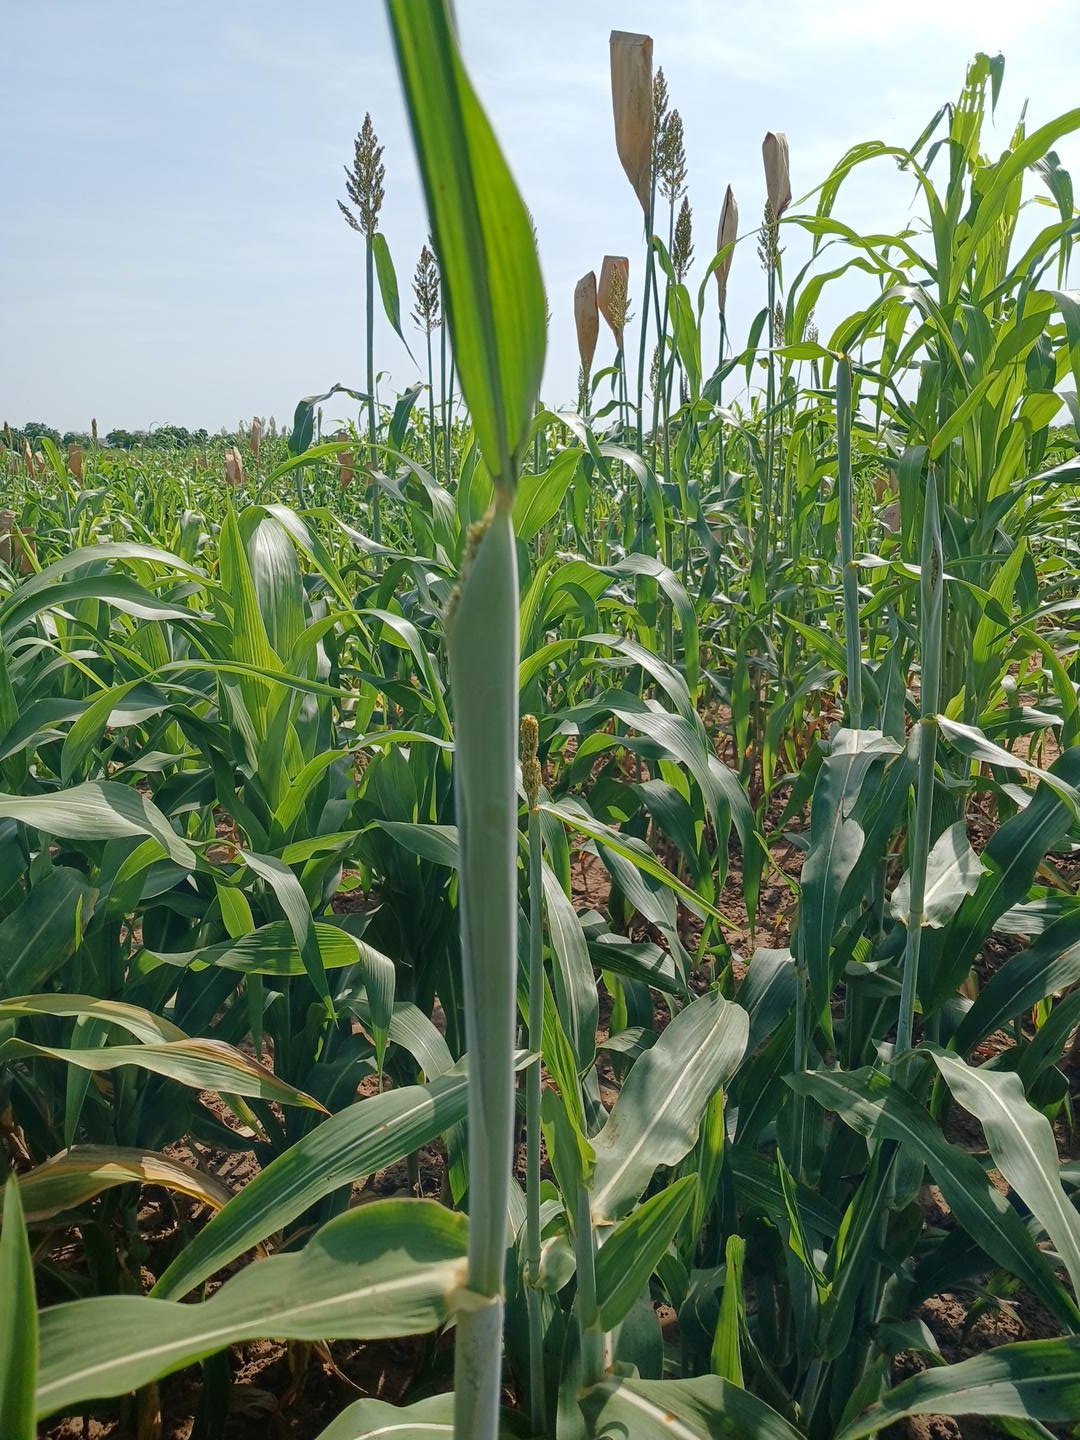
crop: sorghum
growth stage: heading tuber
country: Senegal
